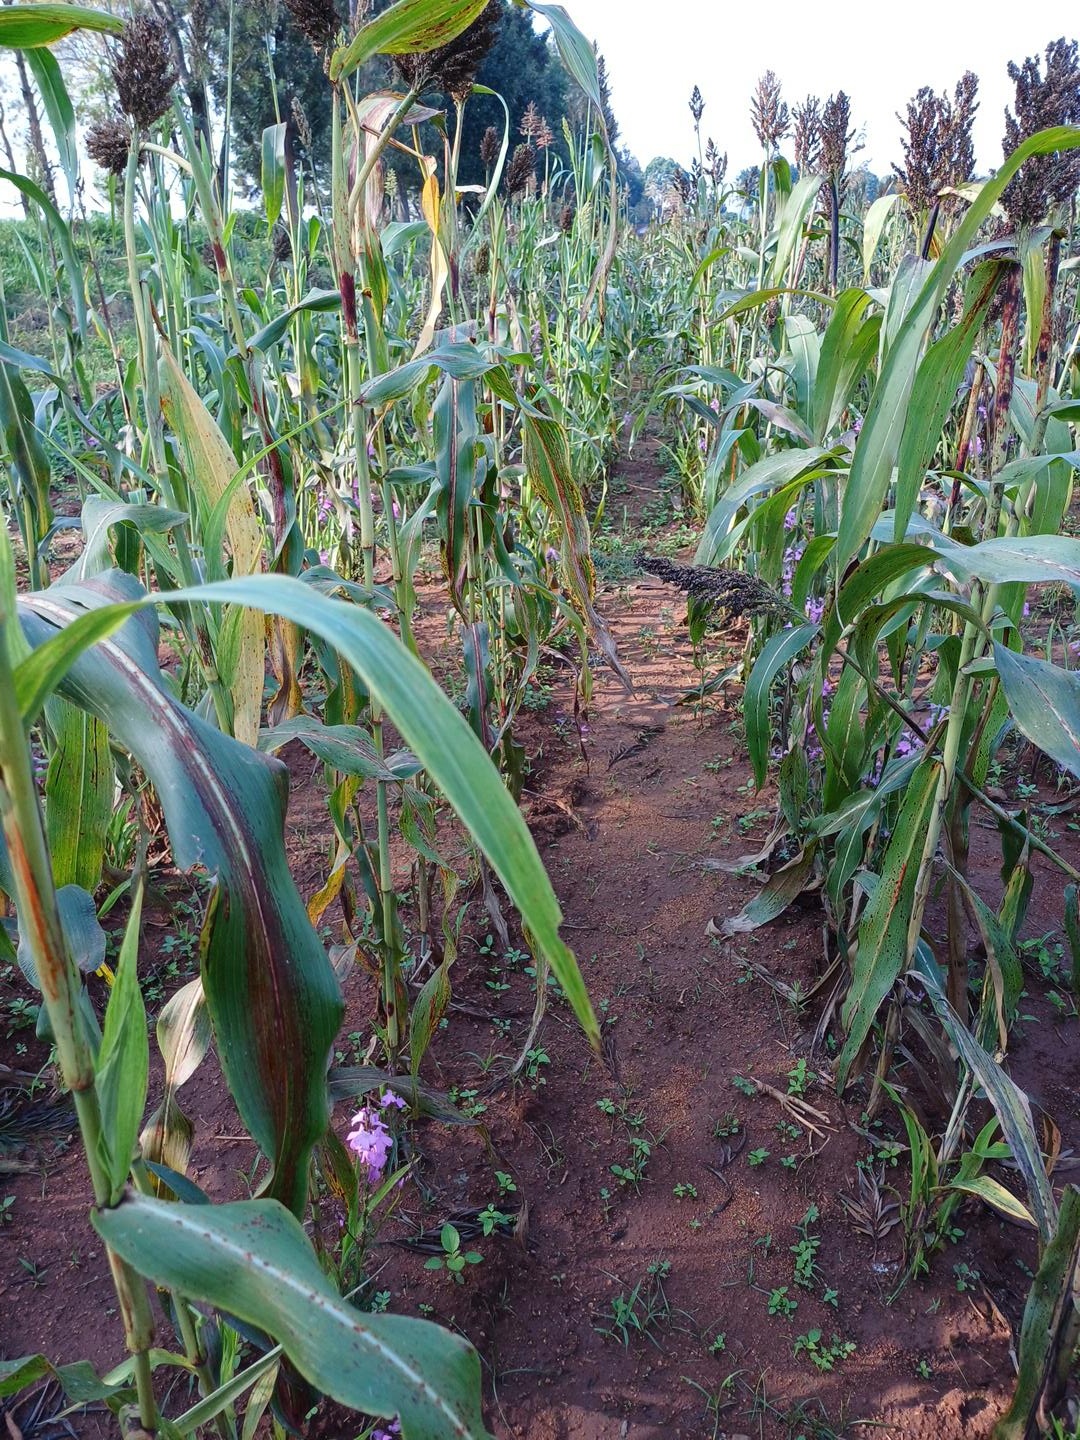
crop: sorghum
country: Kenya
